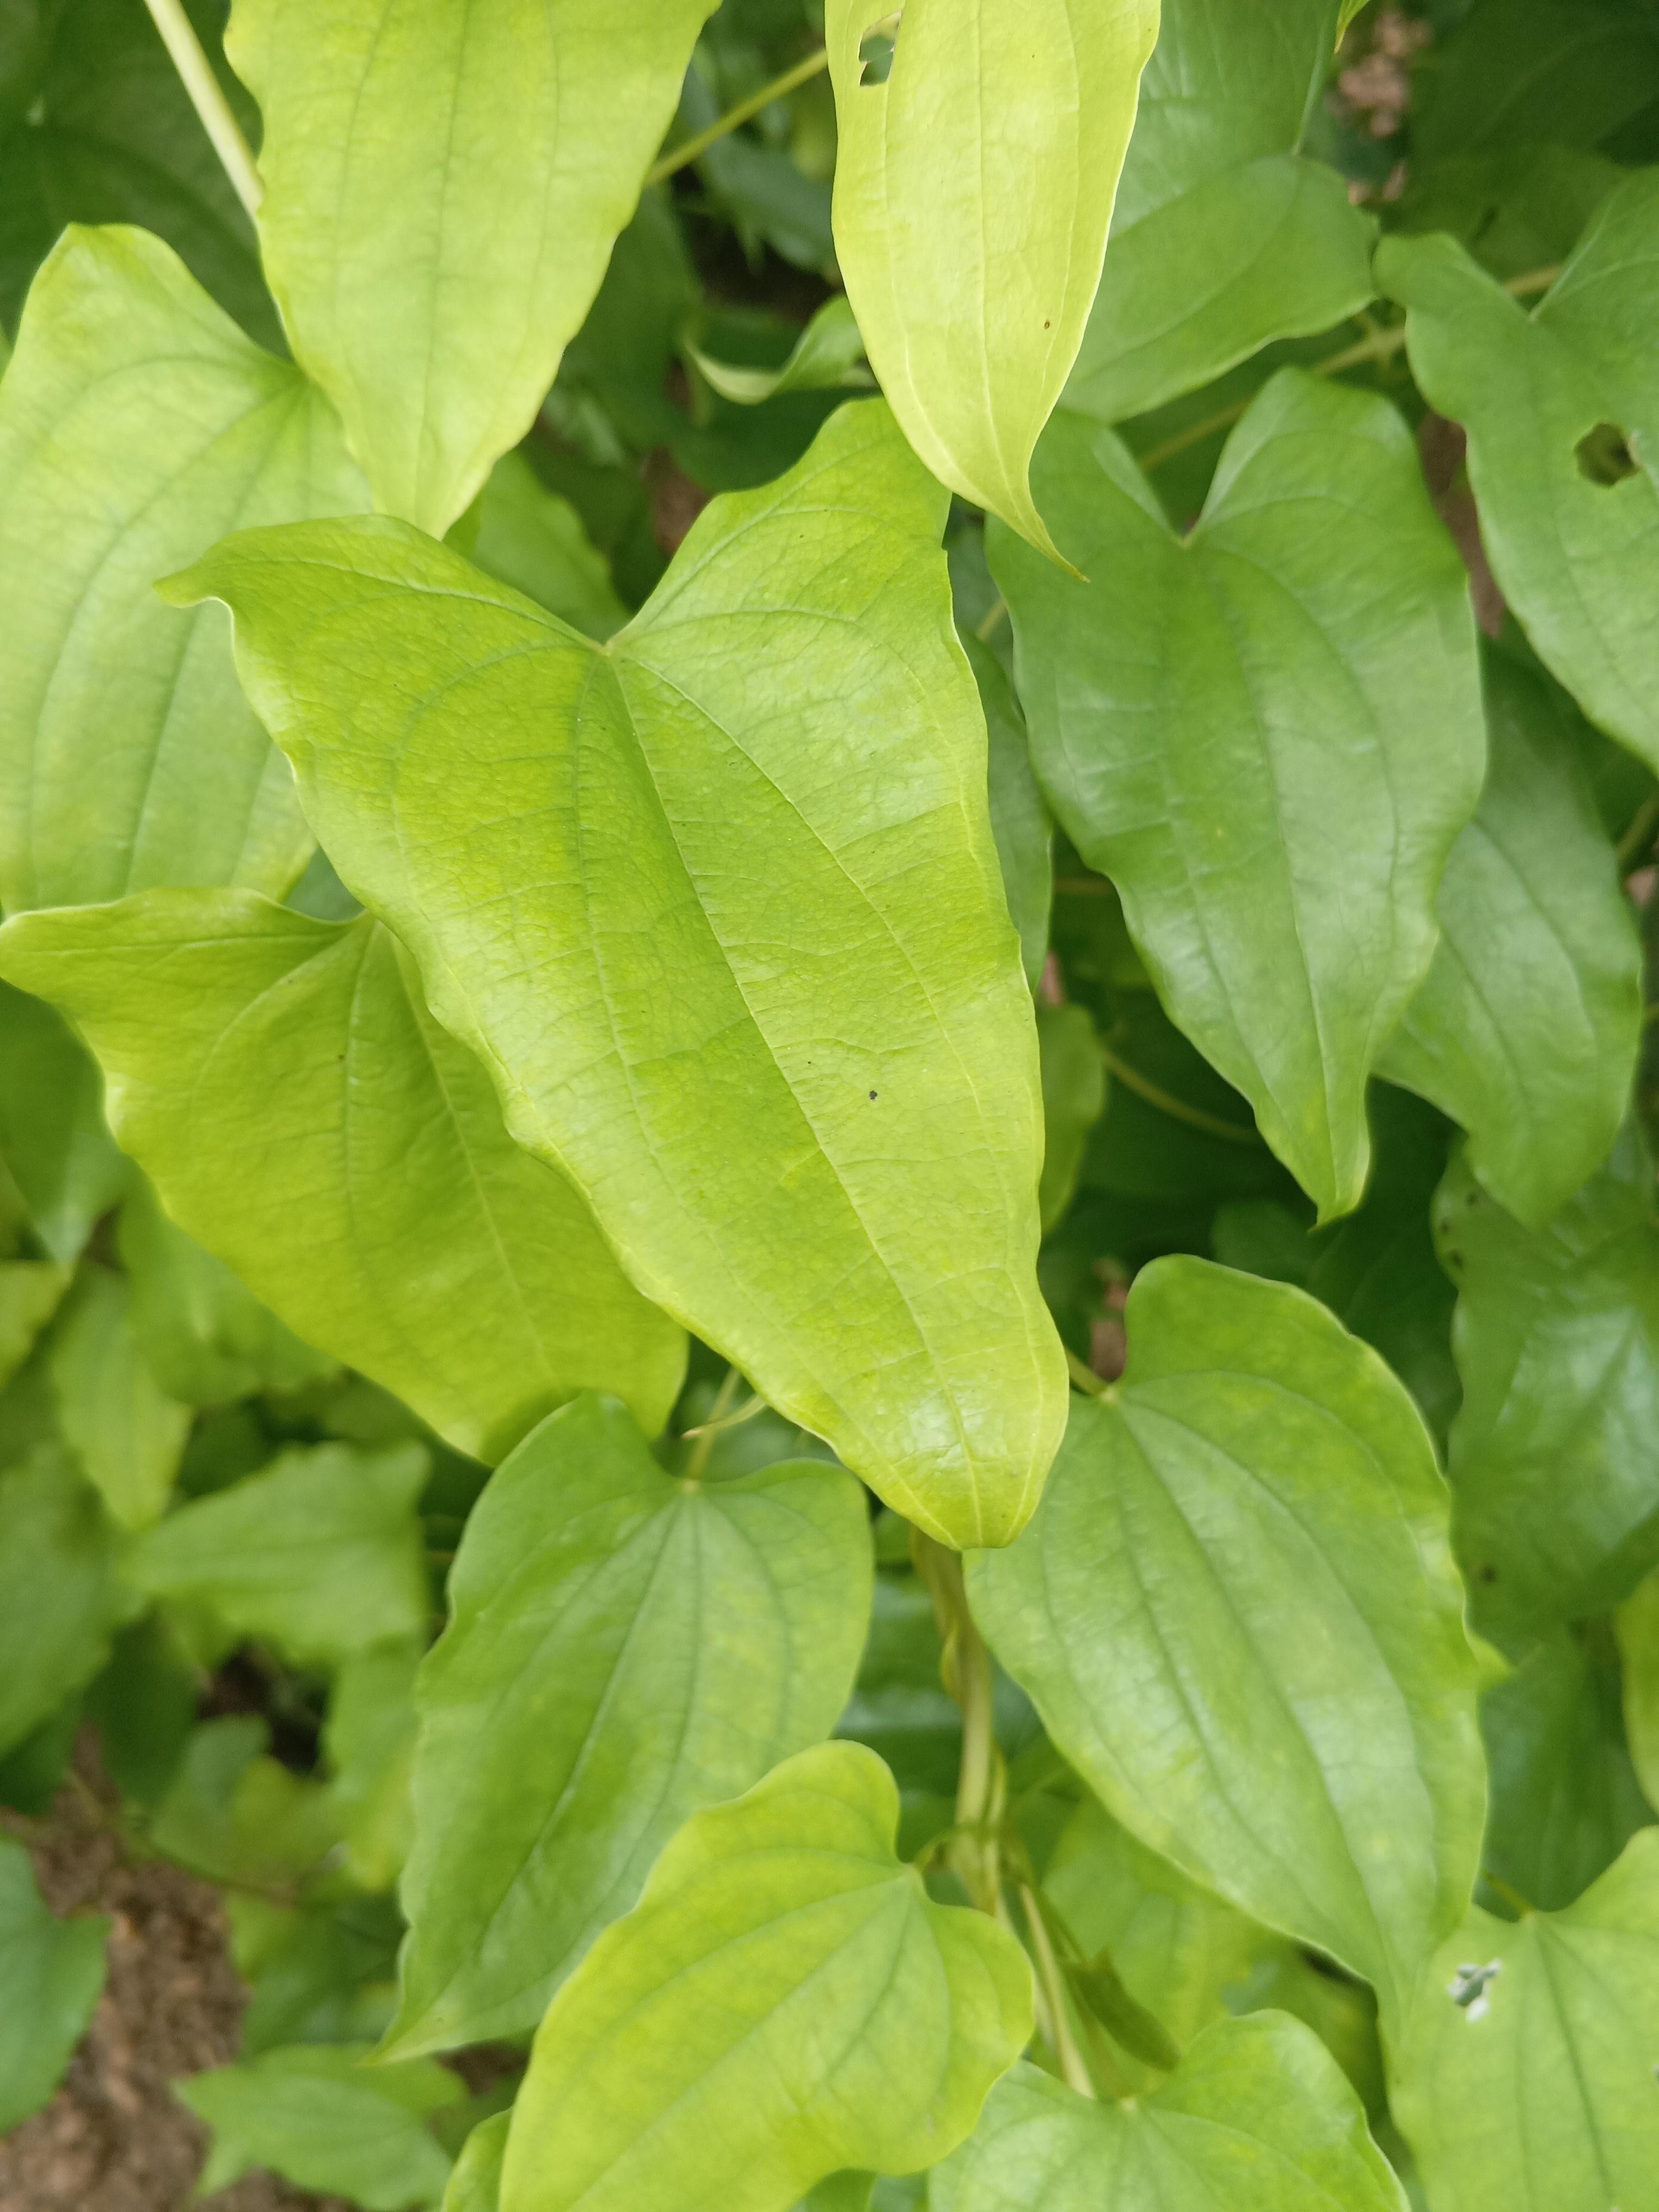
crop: yam
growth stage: vegetative
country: Nigeria
